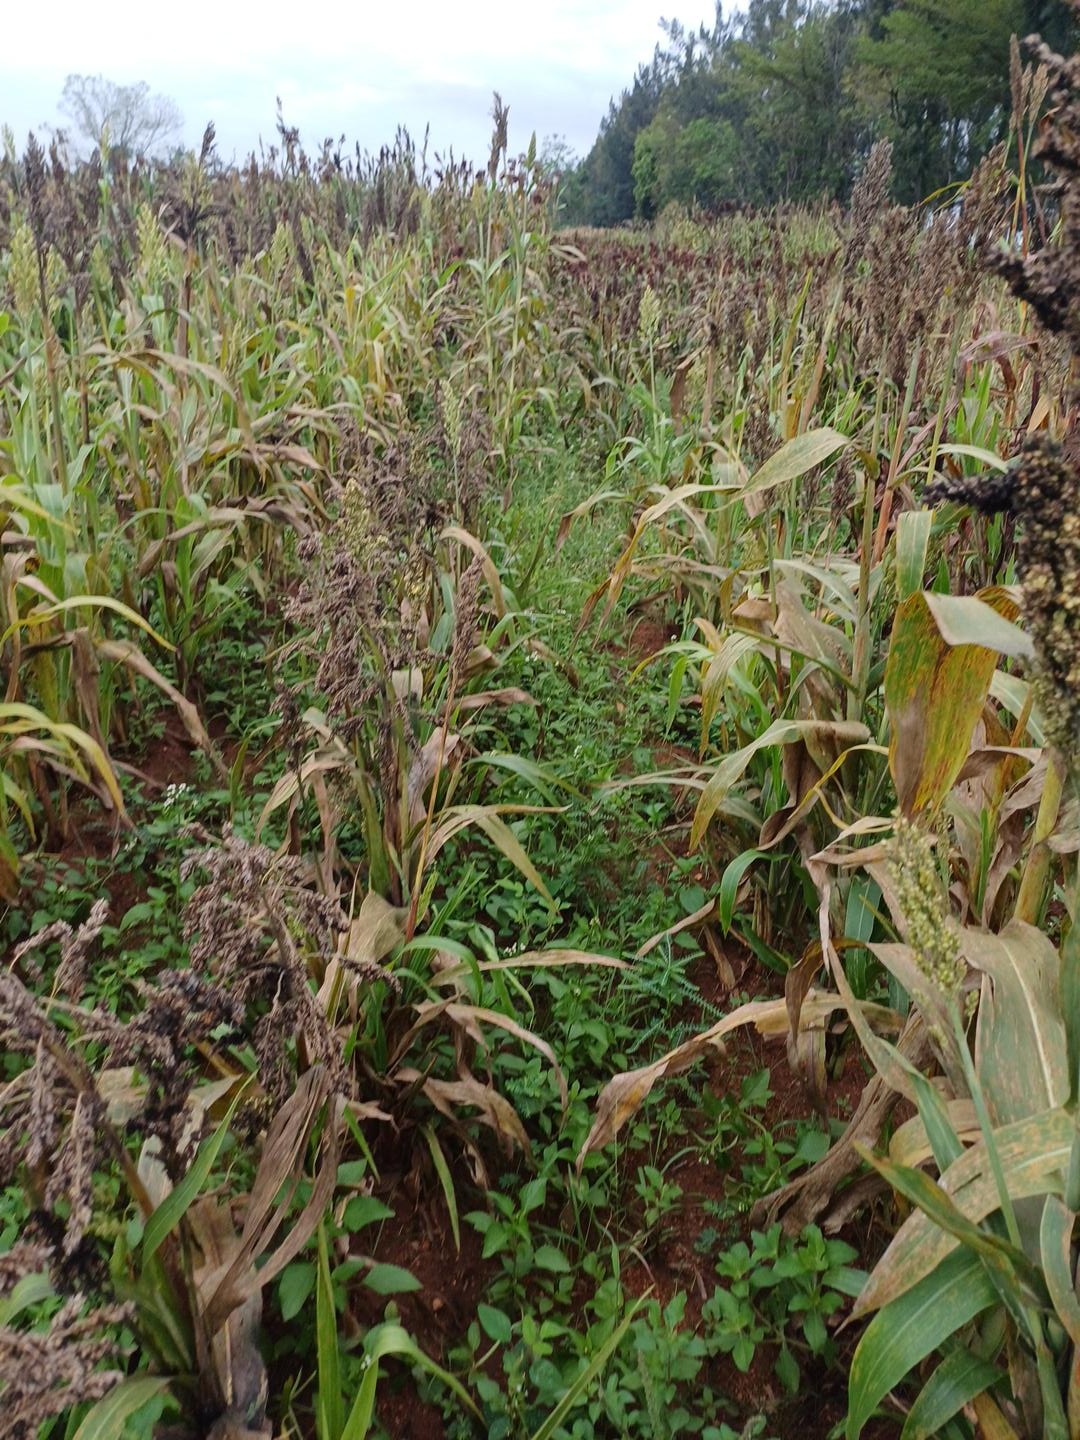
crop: sorghum
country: Kenya
